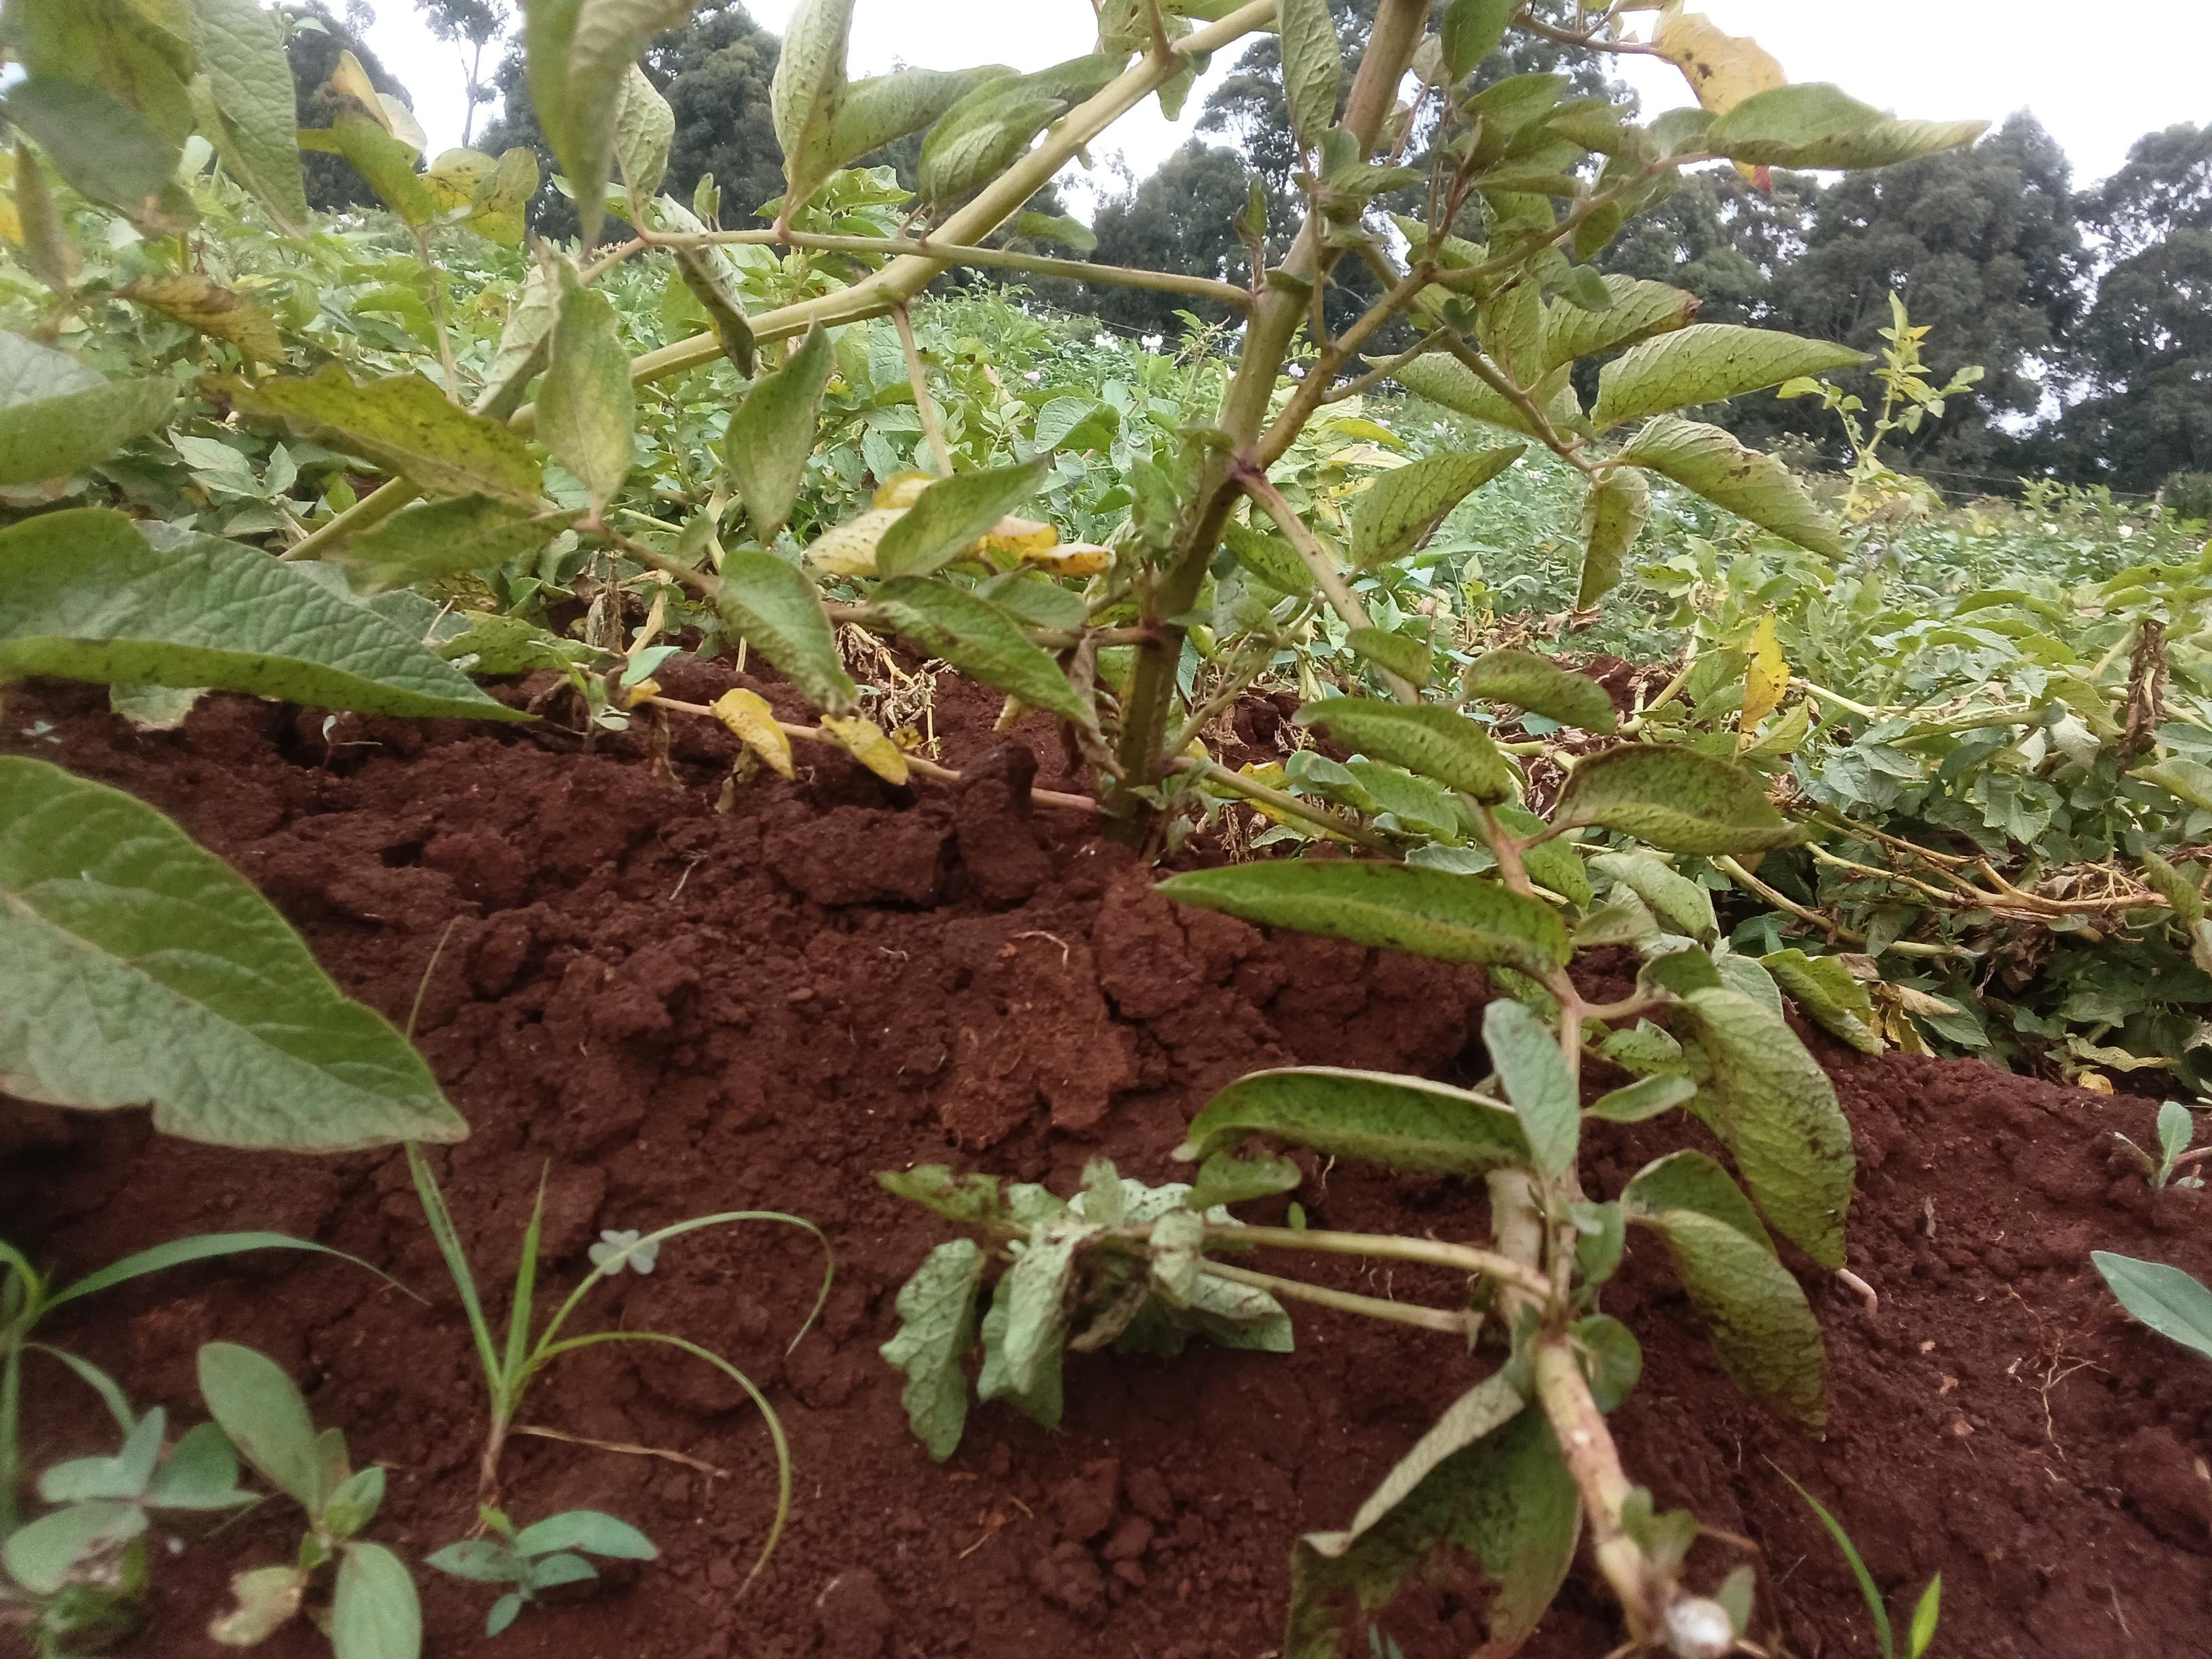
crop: potato
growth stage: harvest maturity
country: Kenya
